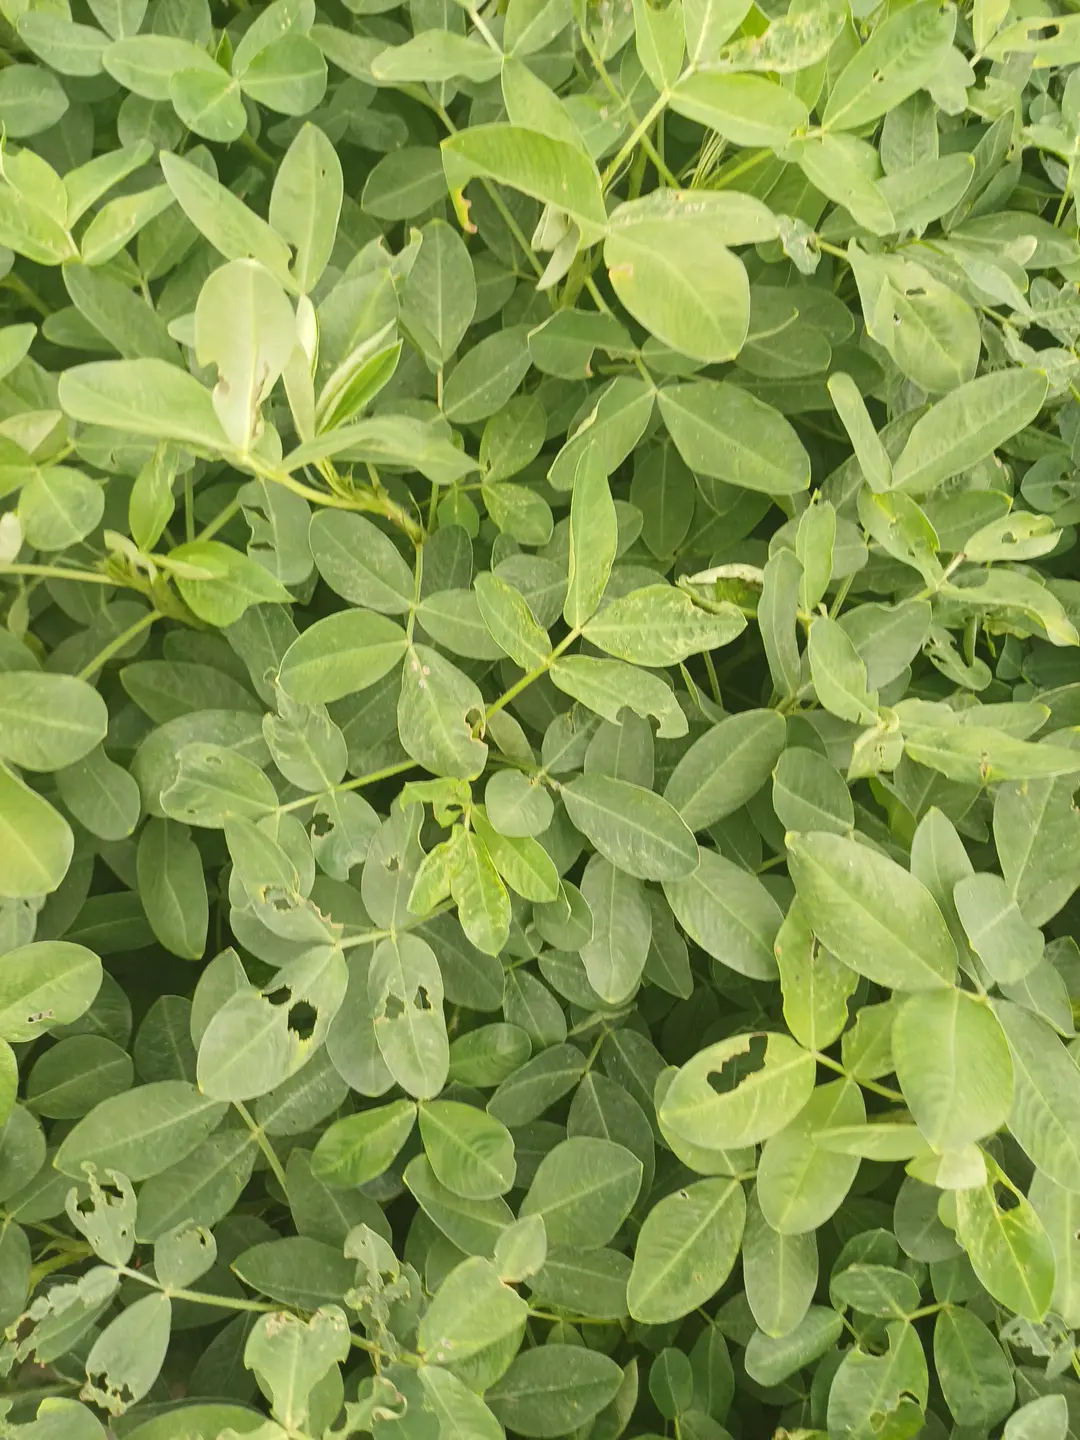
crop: groundnut
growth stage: pegging
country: Kenya
